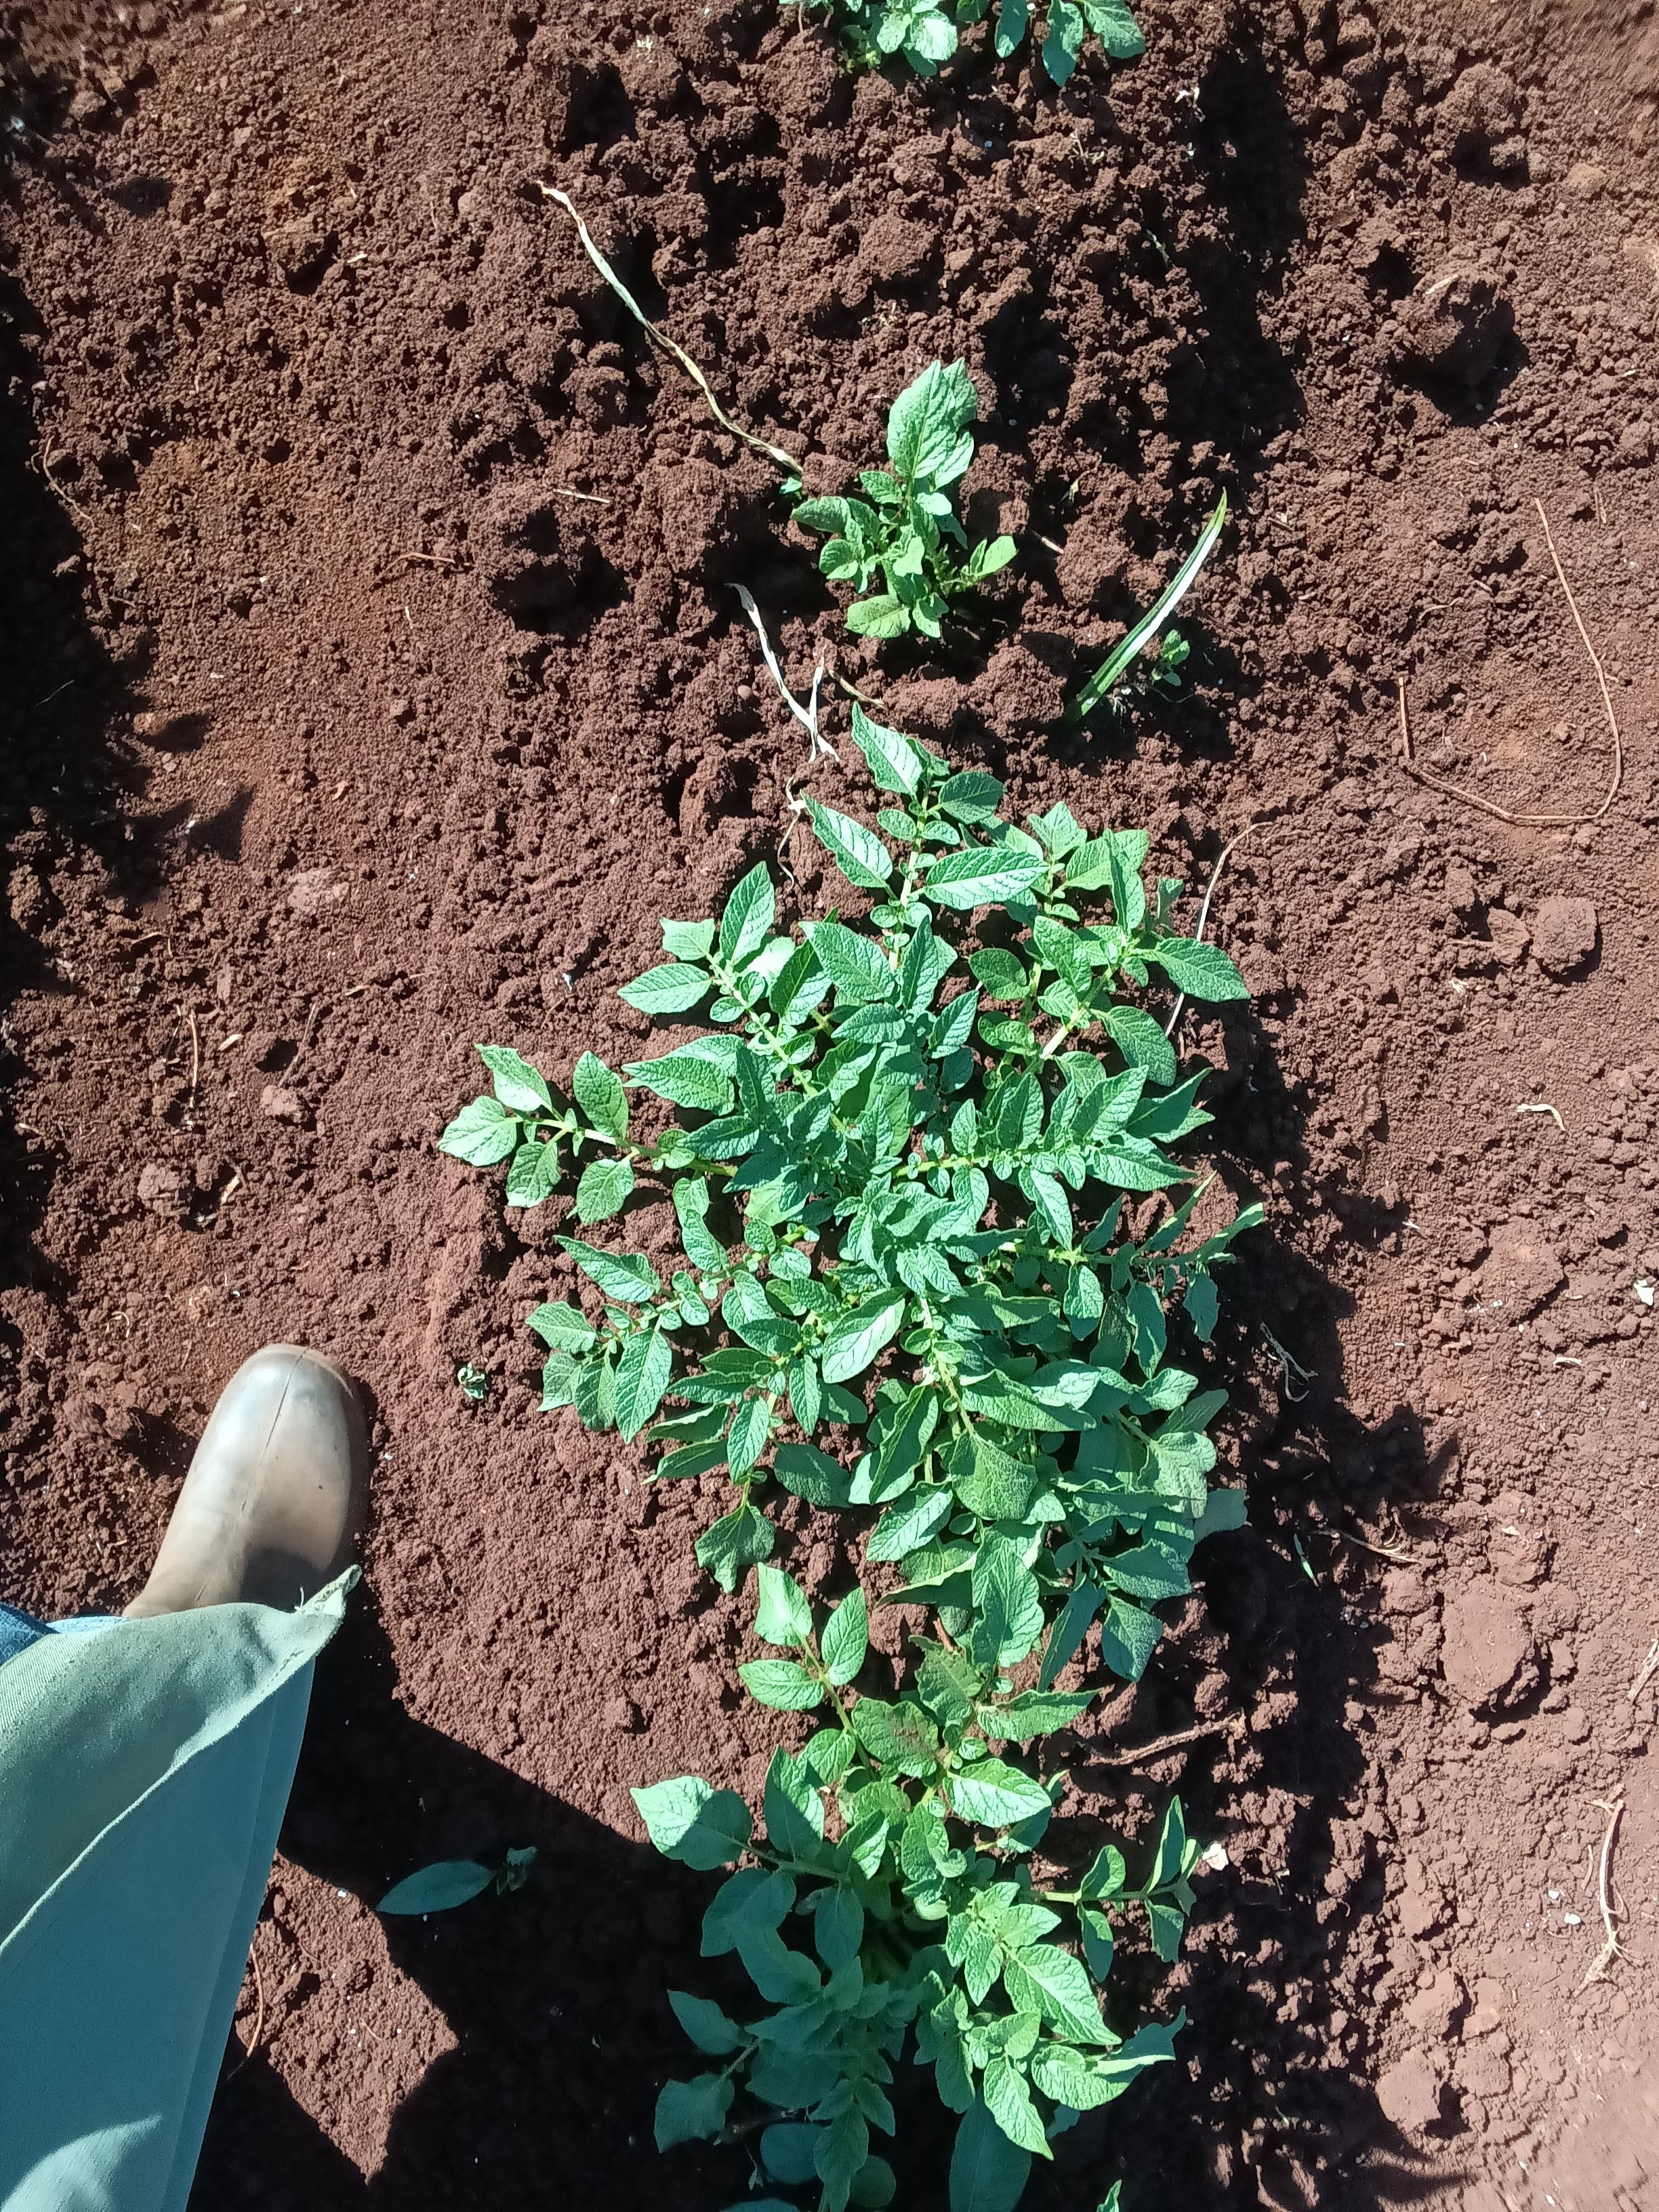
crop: potato
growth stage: vegetative
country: Kenya
